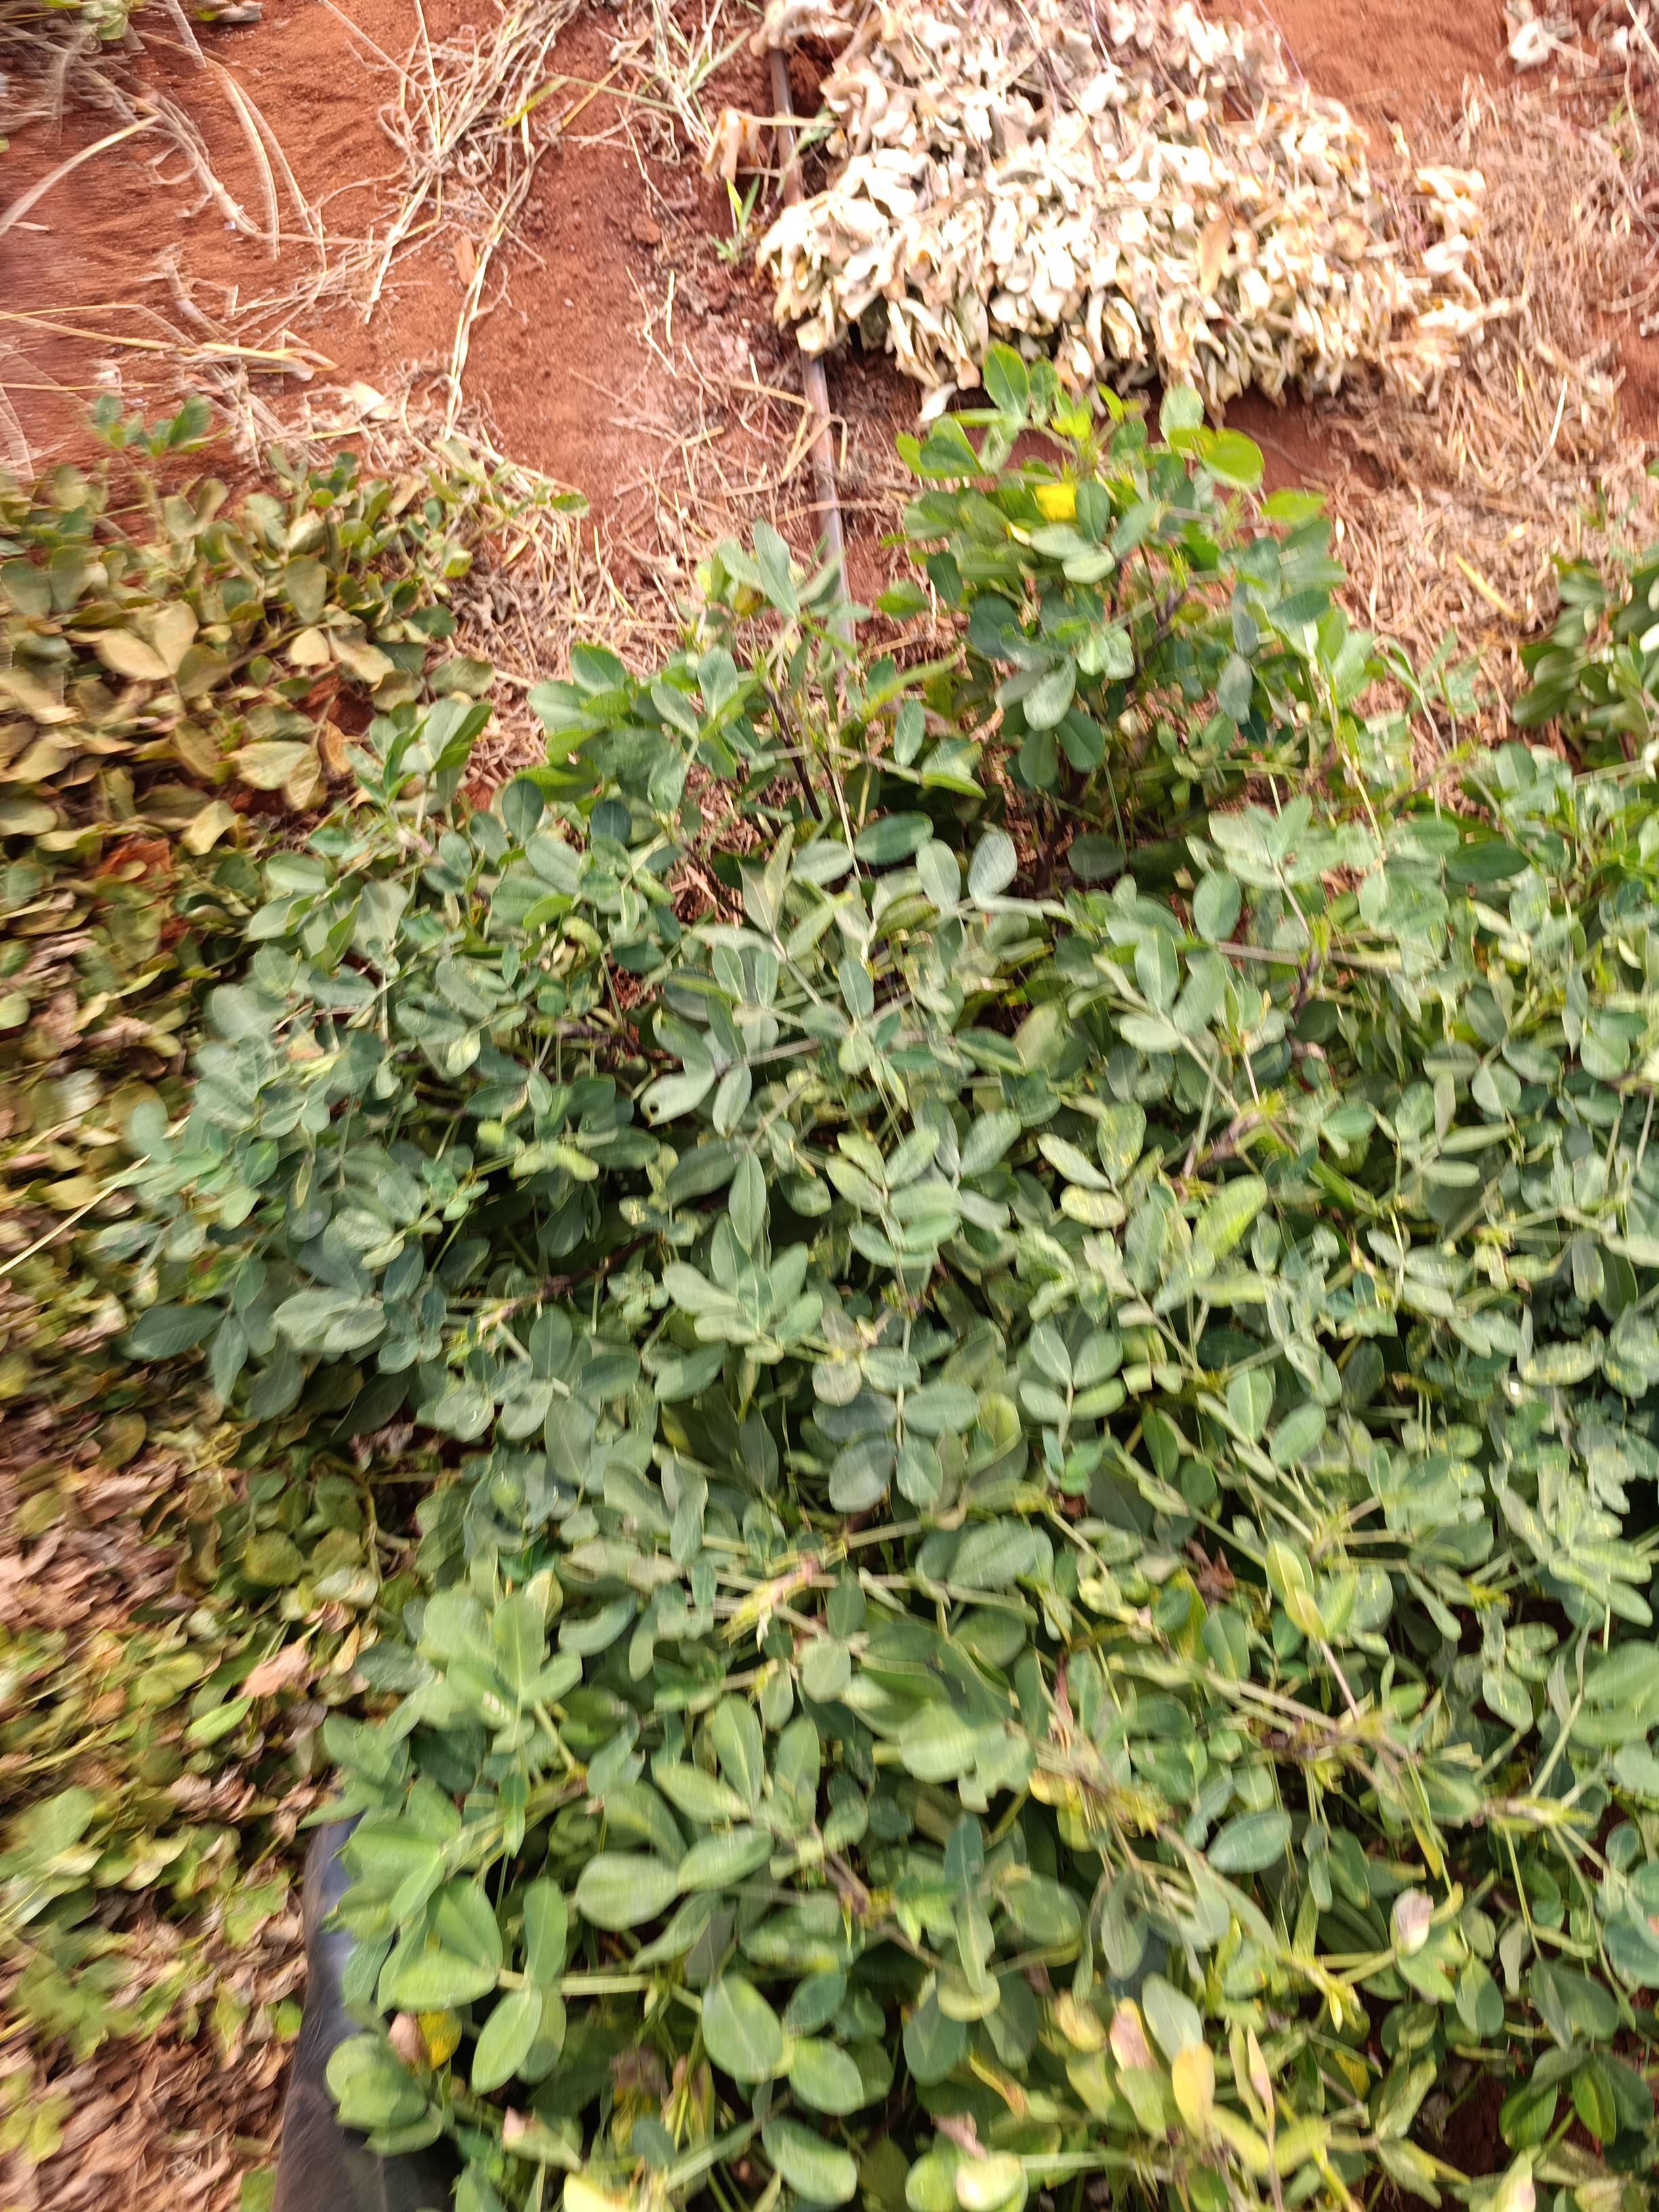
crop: groundnut
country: Kenya
